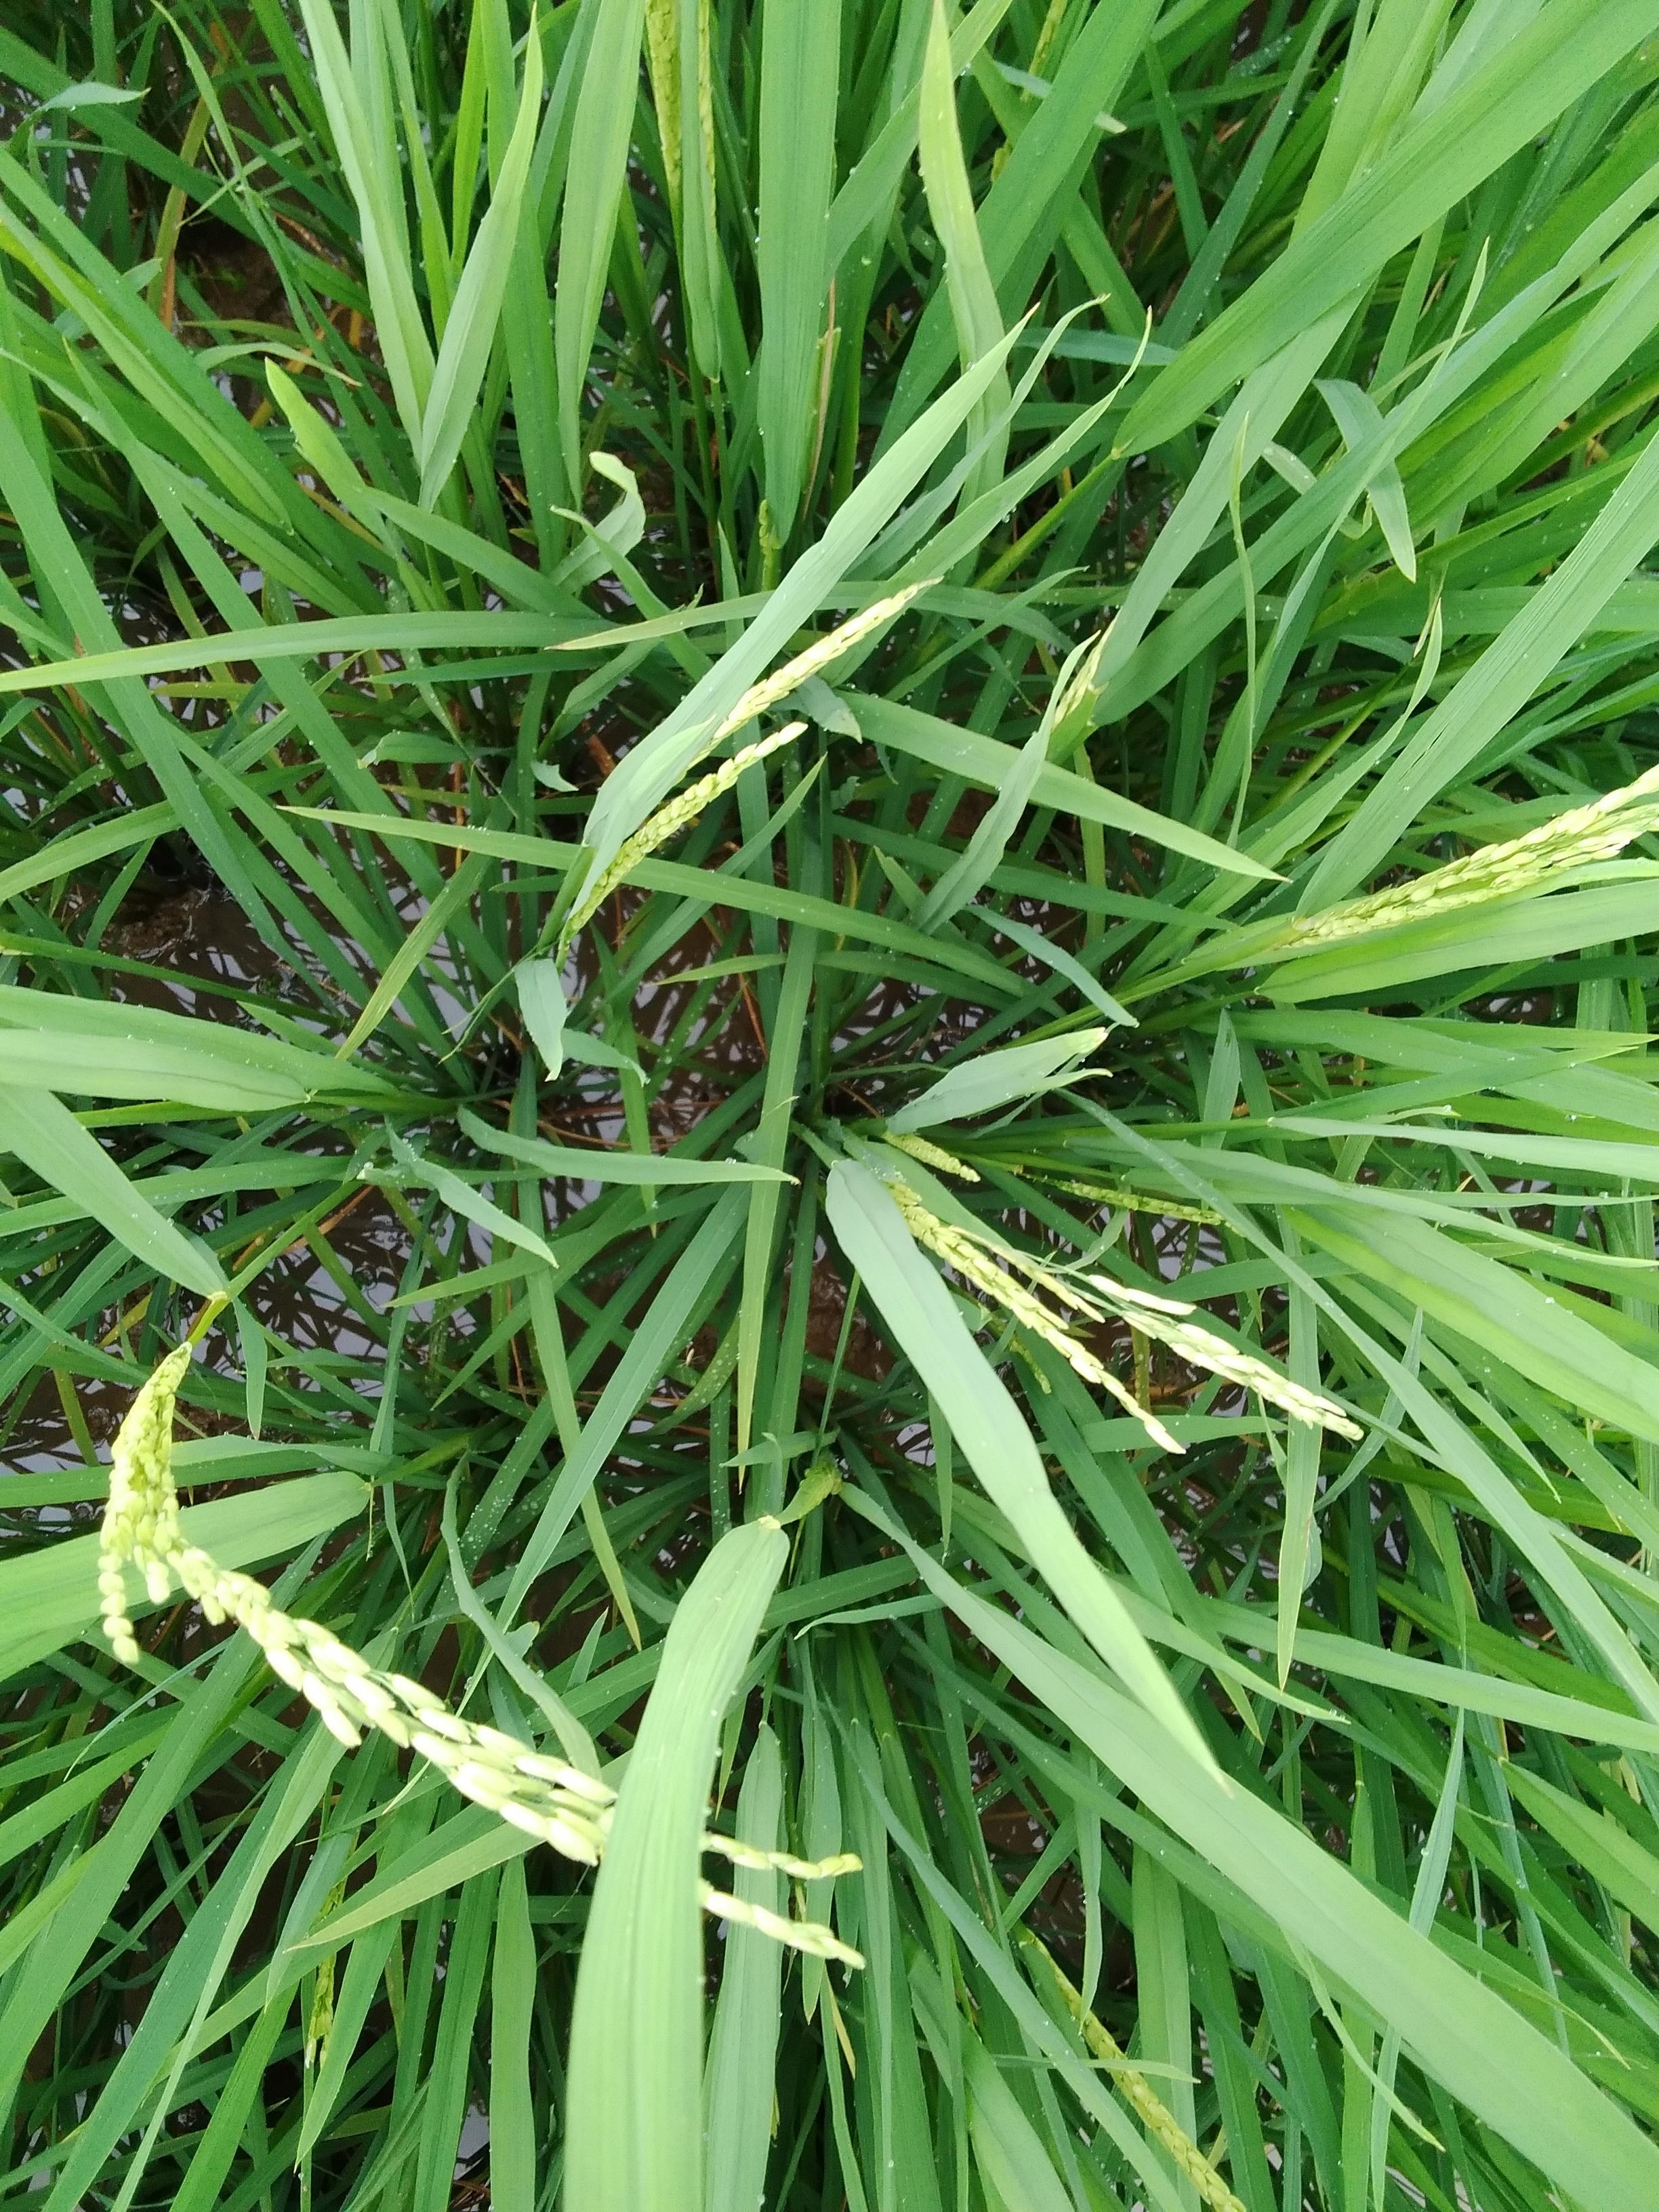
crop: rice
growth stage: flowering
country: Nigeria
